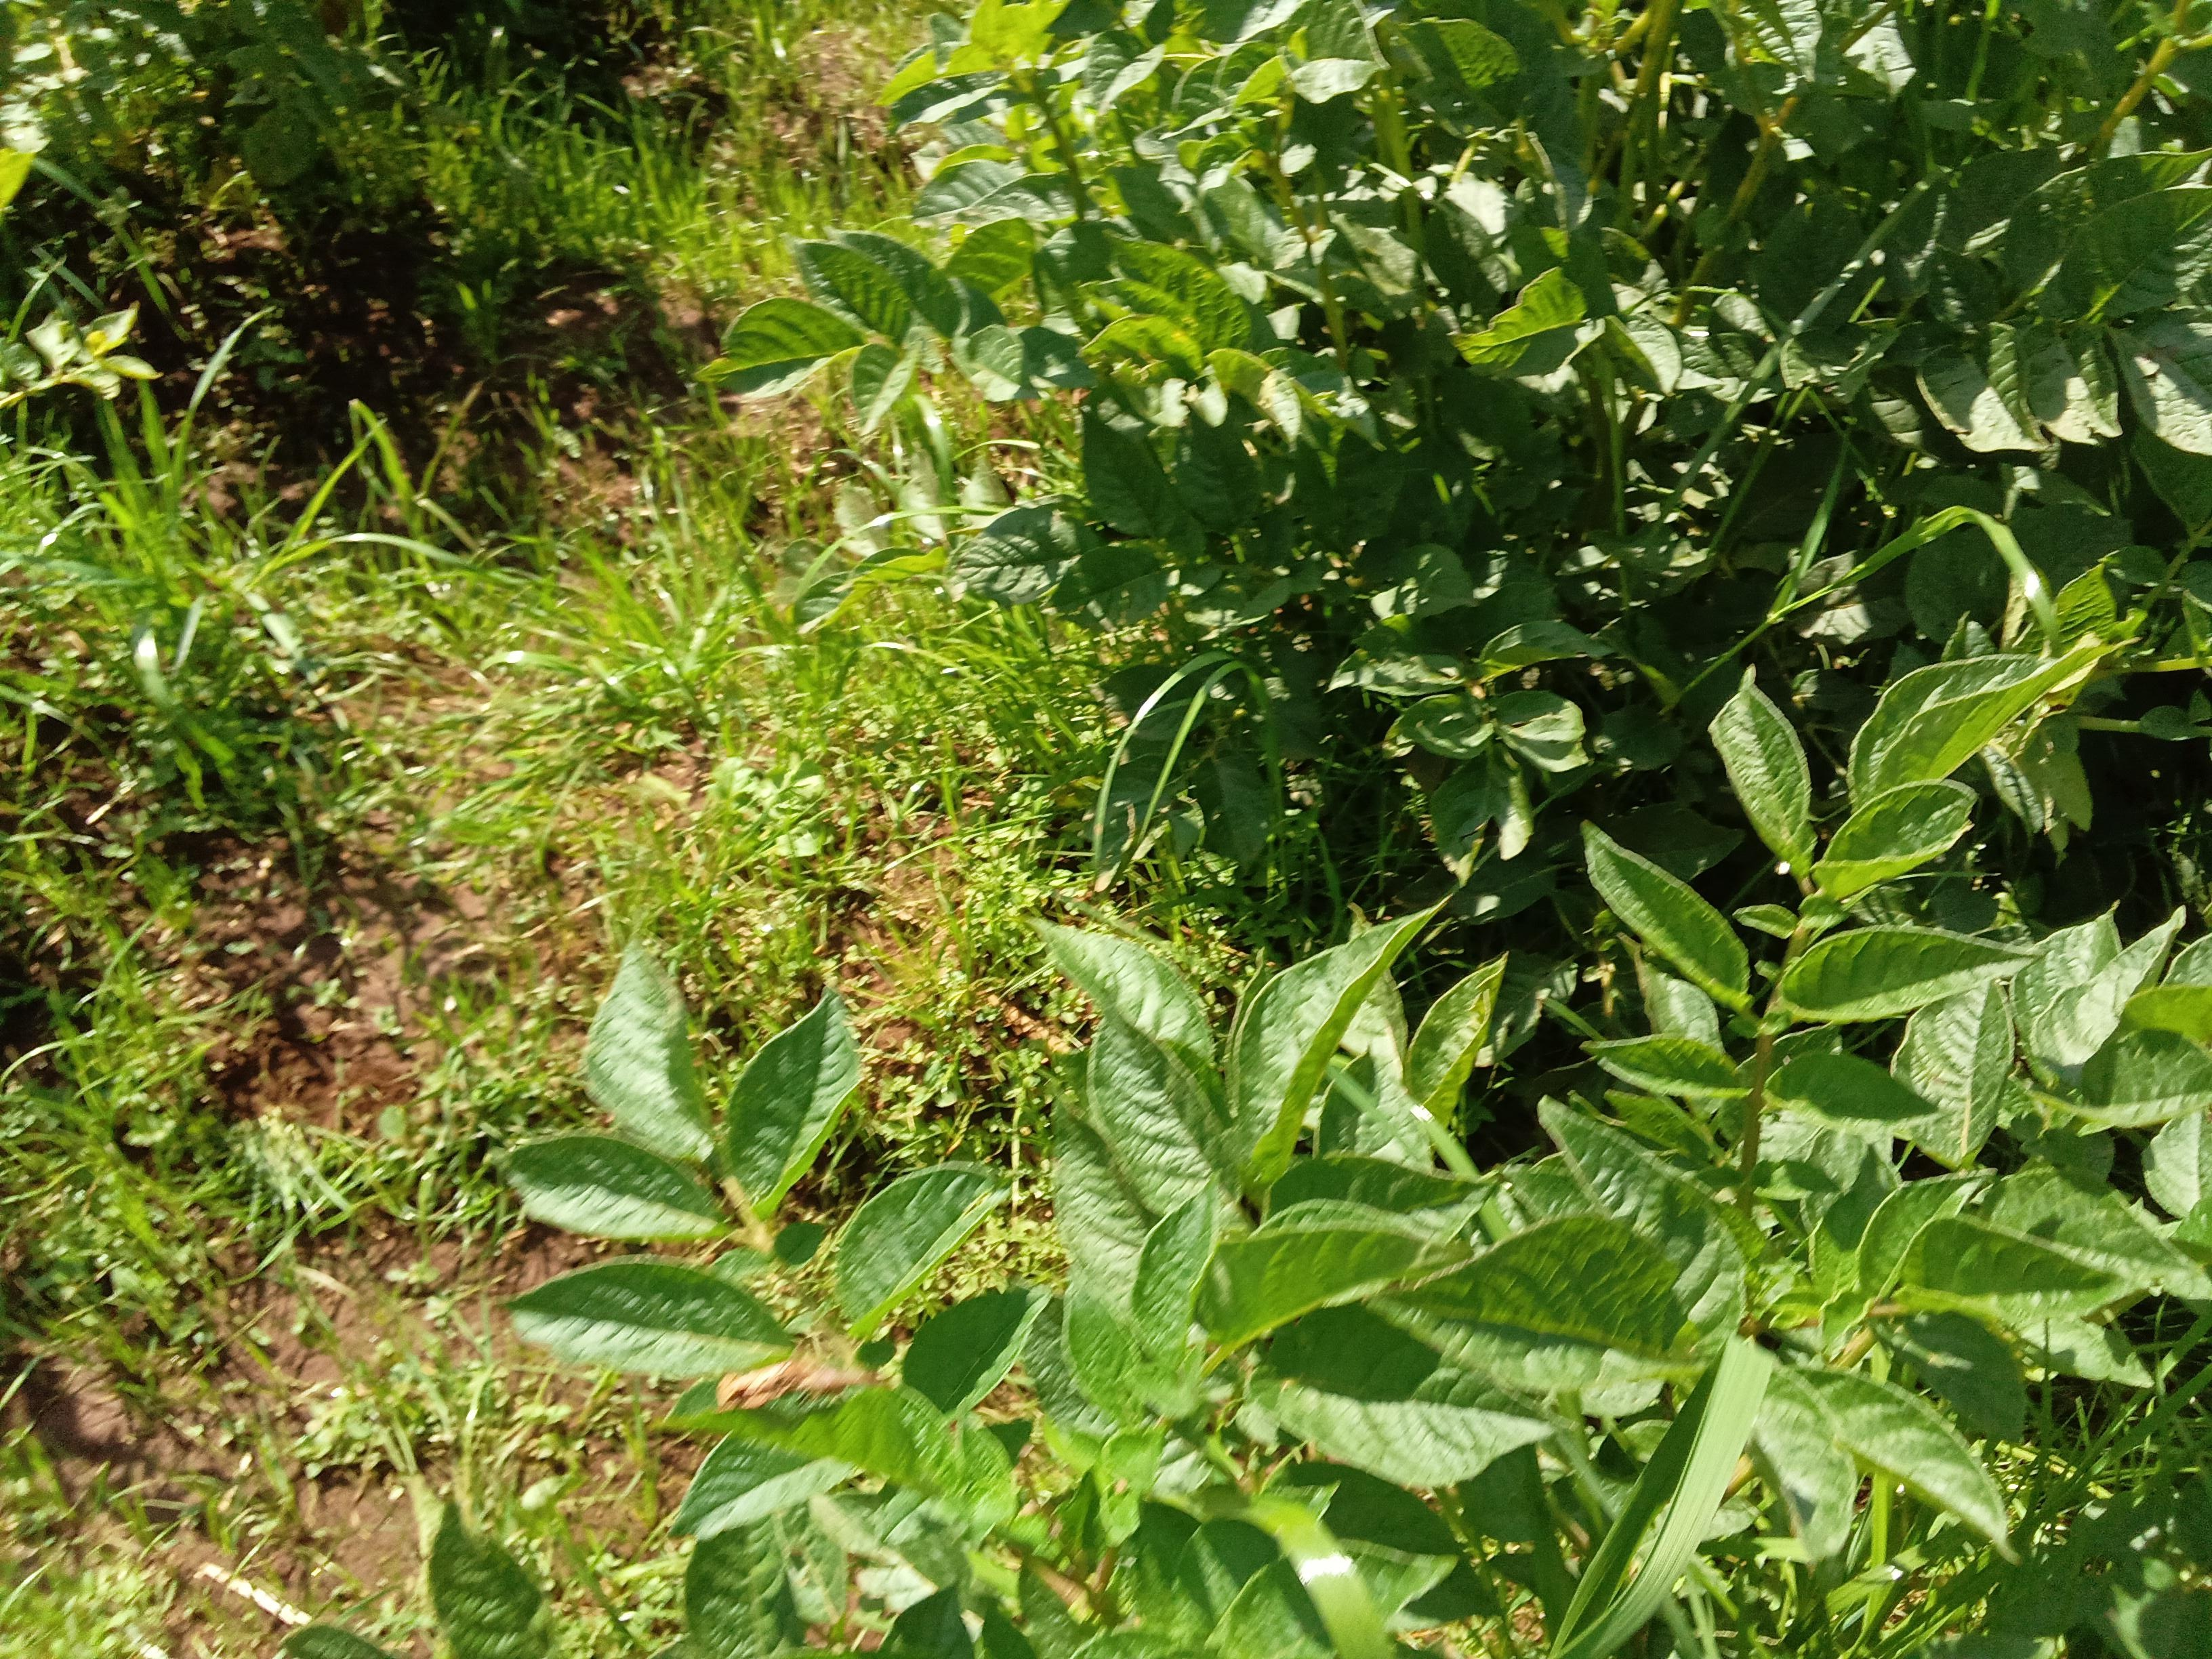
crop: potato
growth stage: flowering
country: Kenya
